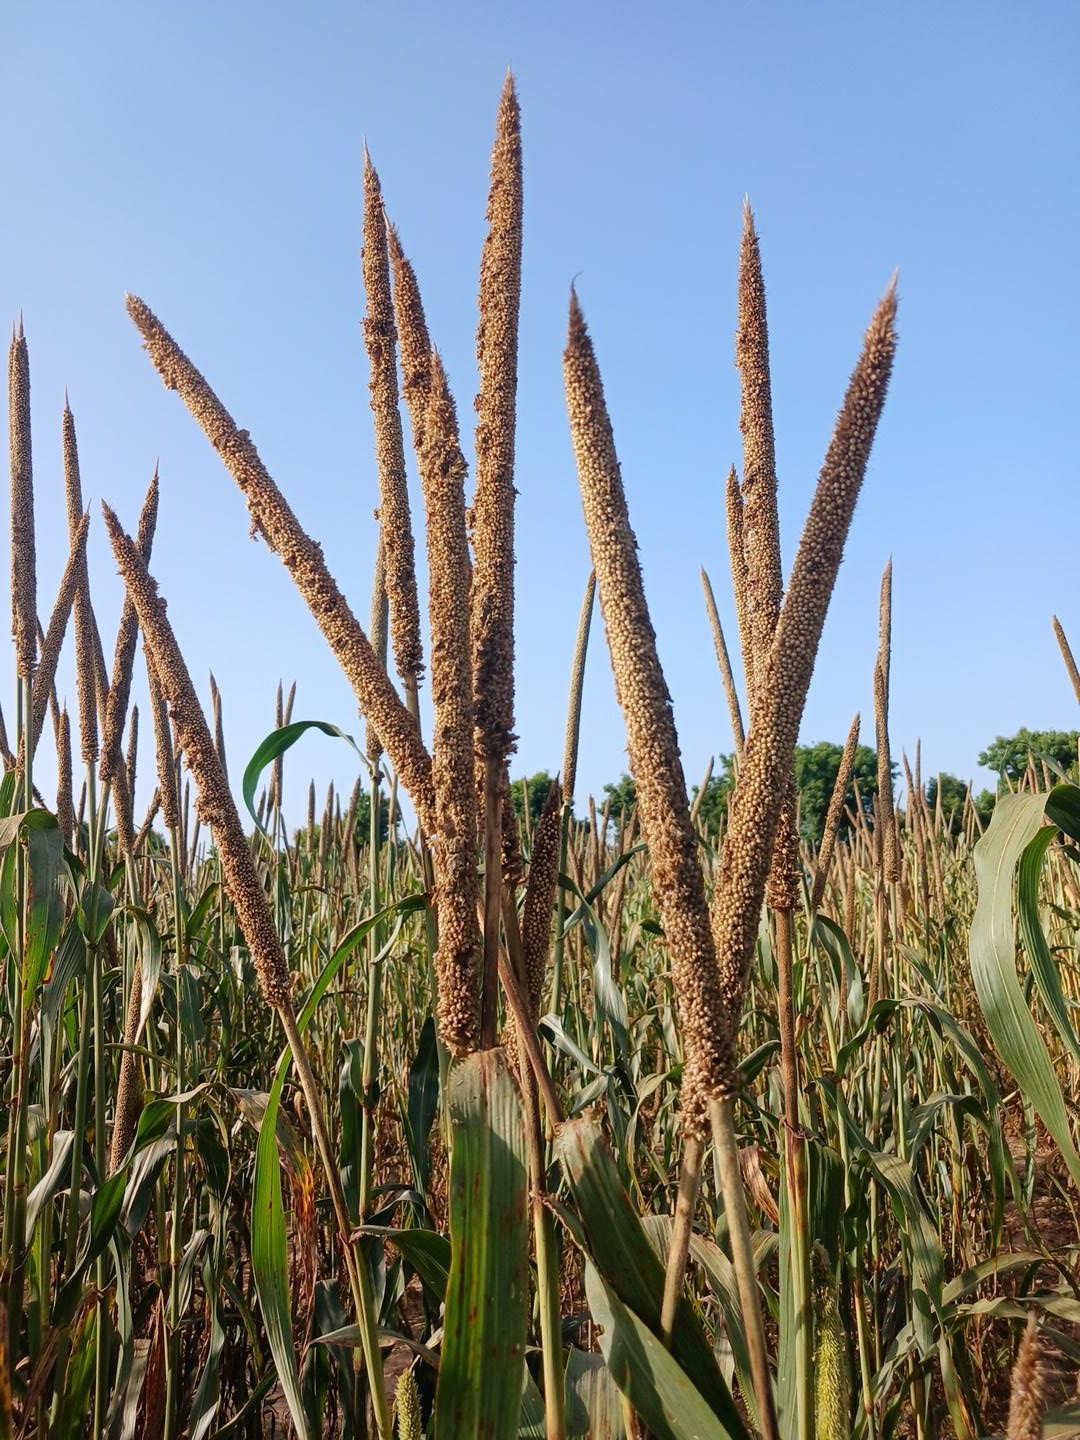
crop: pearl millet
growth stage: maturity
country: Senegal
